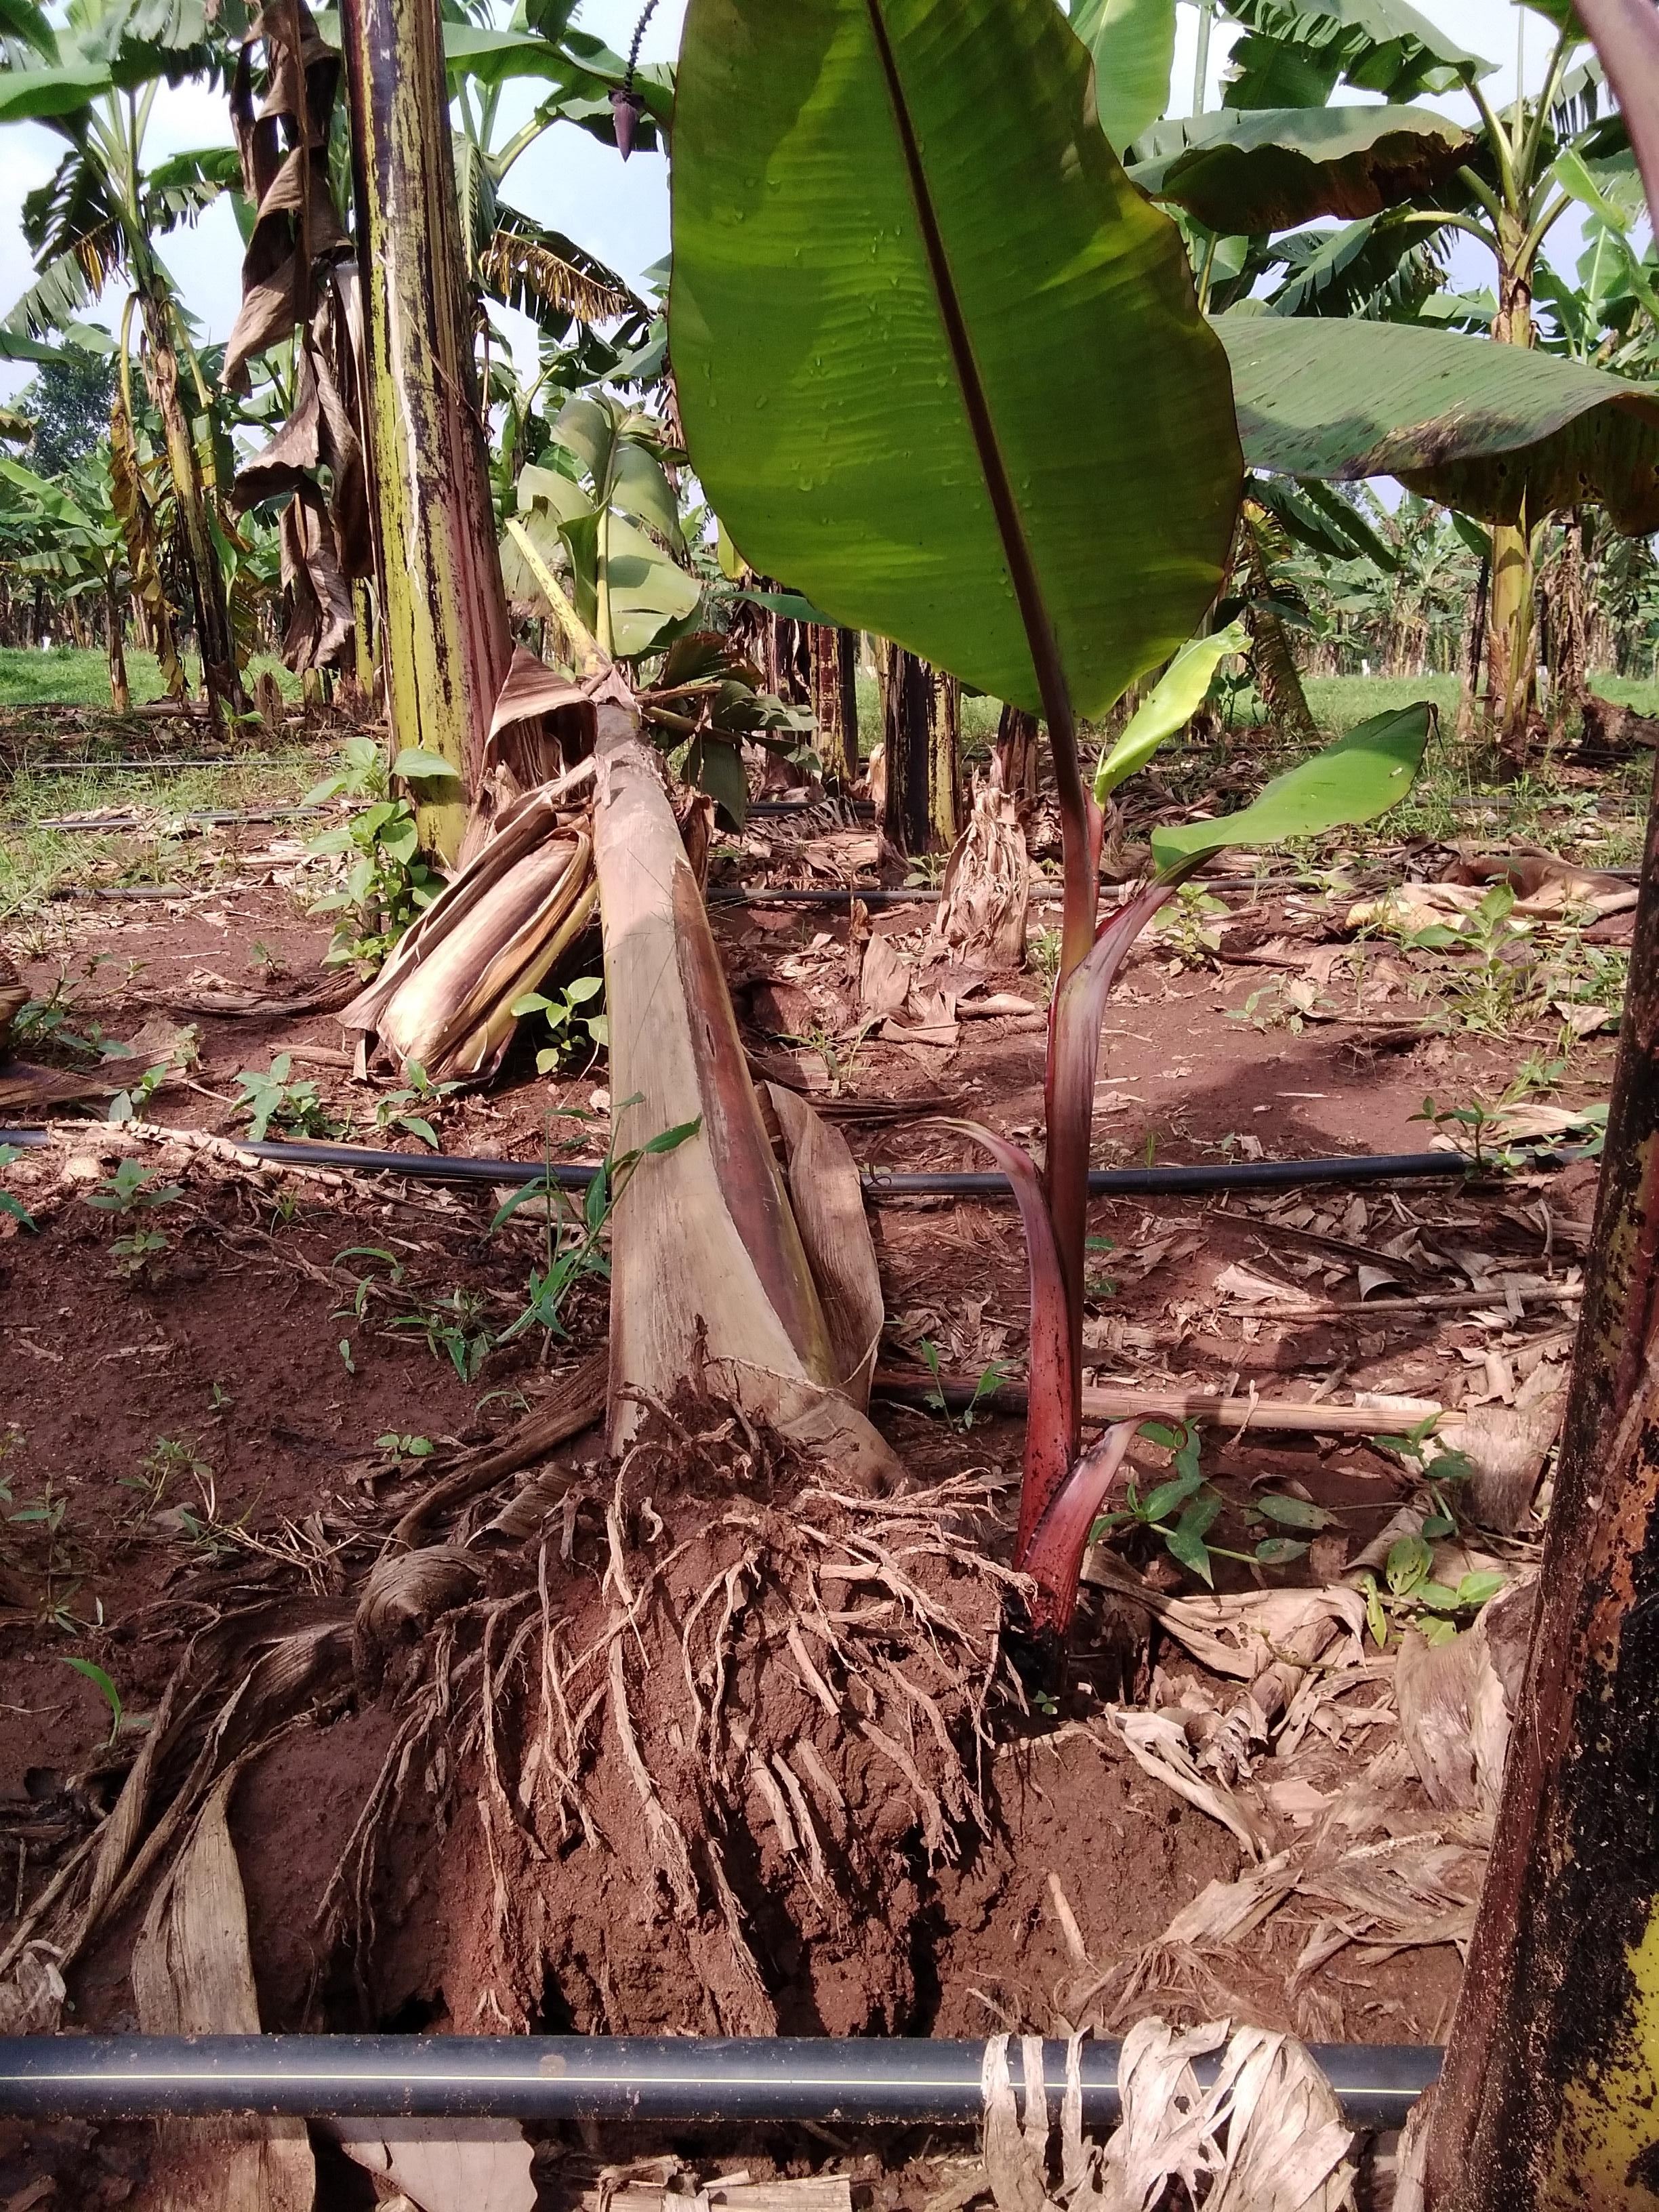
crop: banana
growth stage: harvest maturity
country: Tanzania
